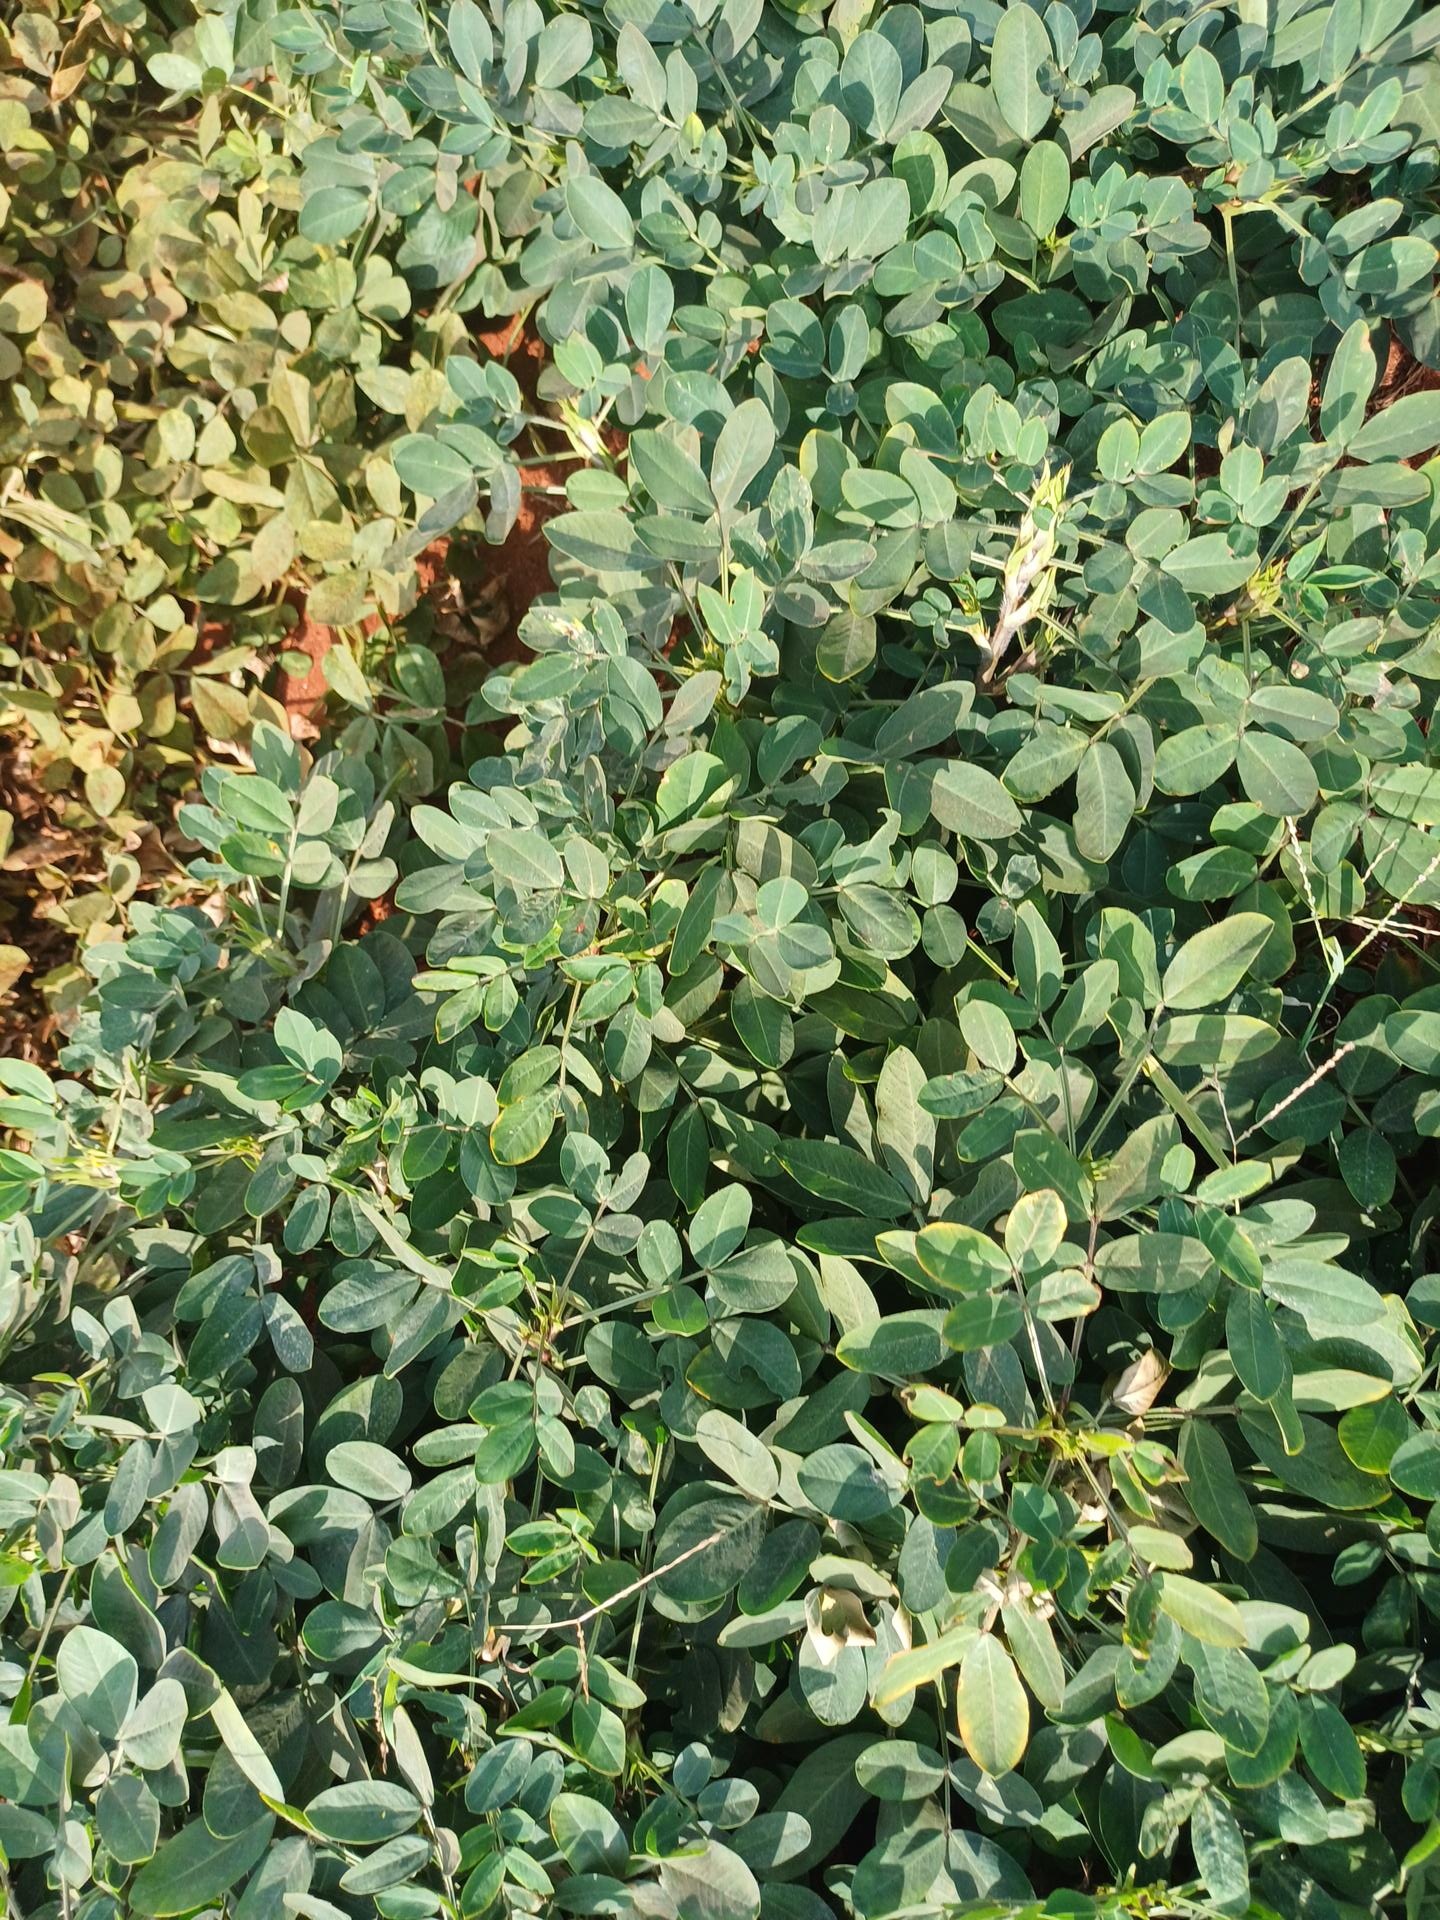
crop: groundnut
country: Kenya
